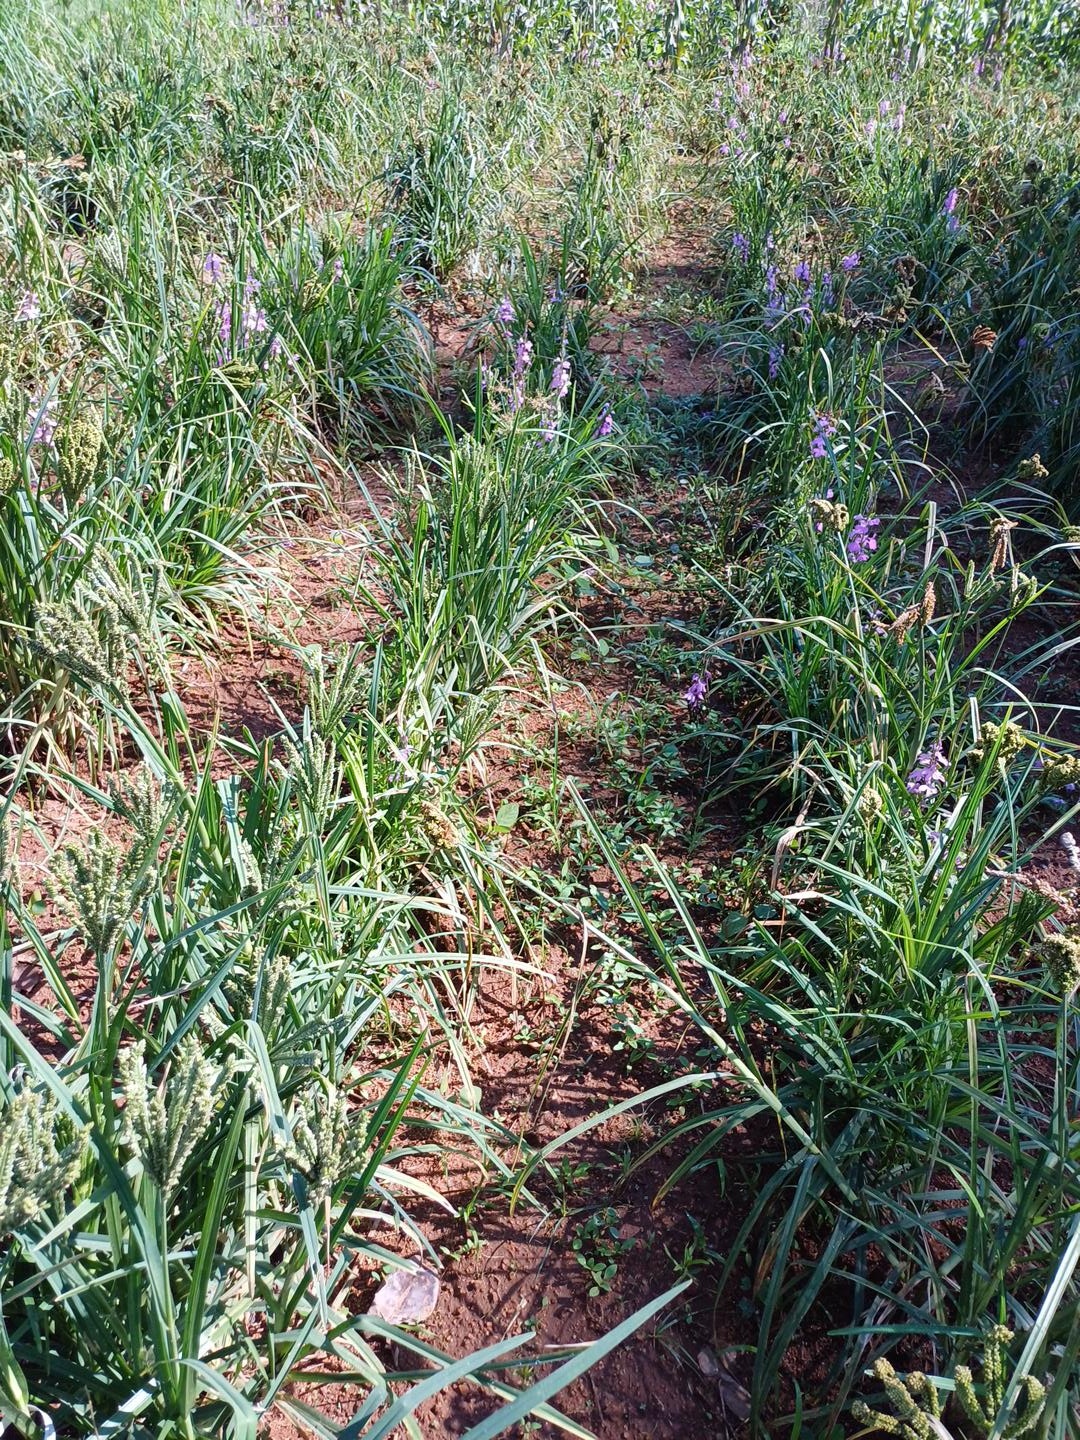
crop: finger millet
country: Kenya
